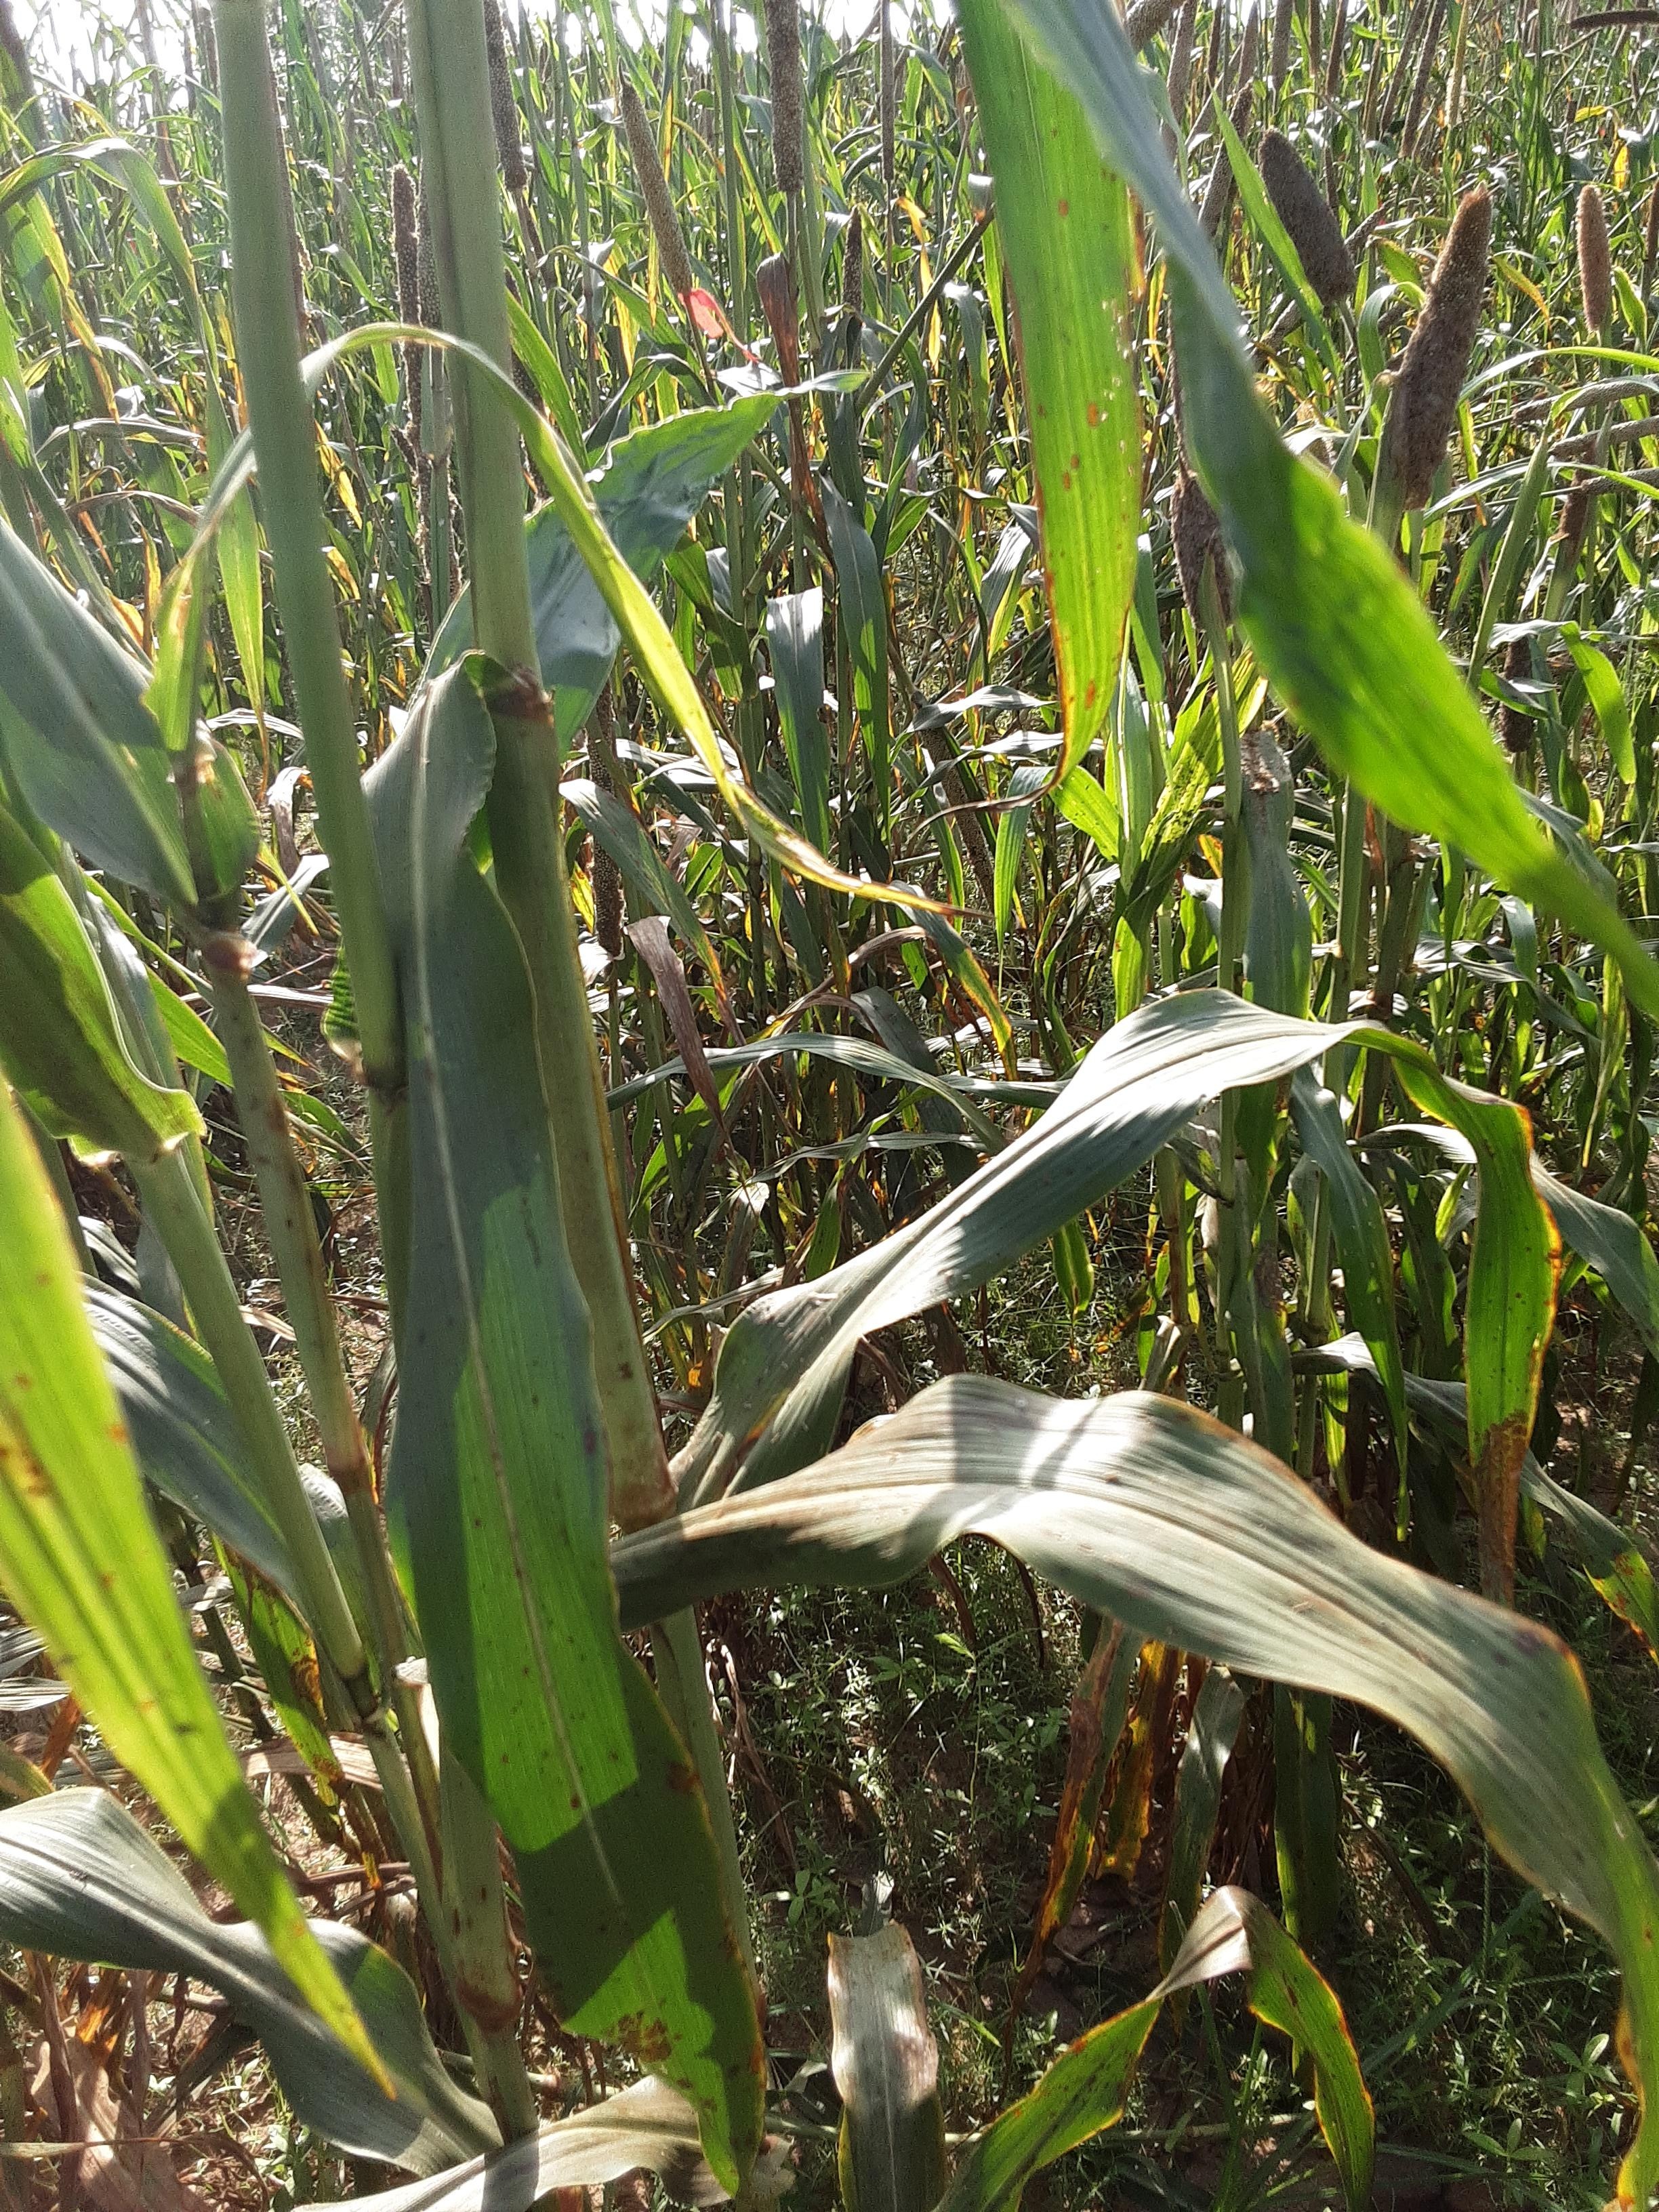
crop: pearl millet
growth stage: filling grain
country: Senegal
